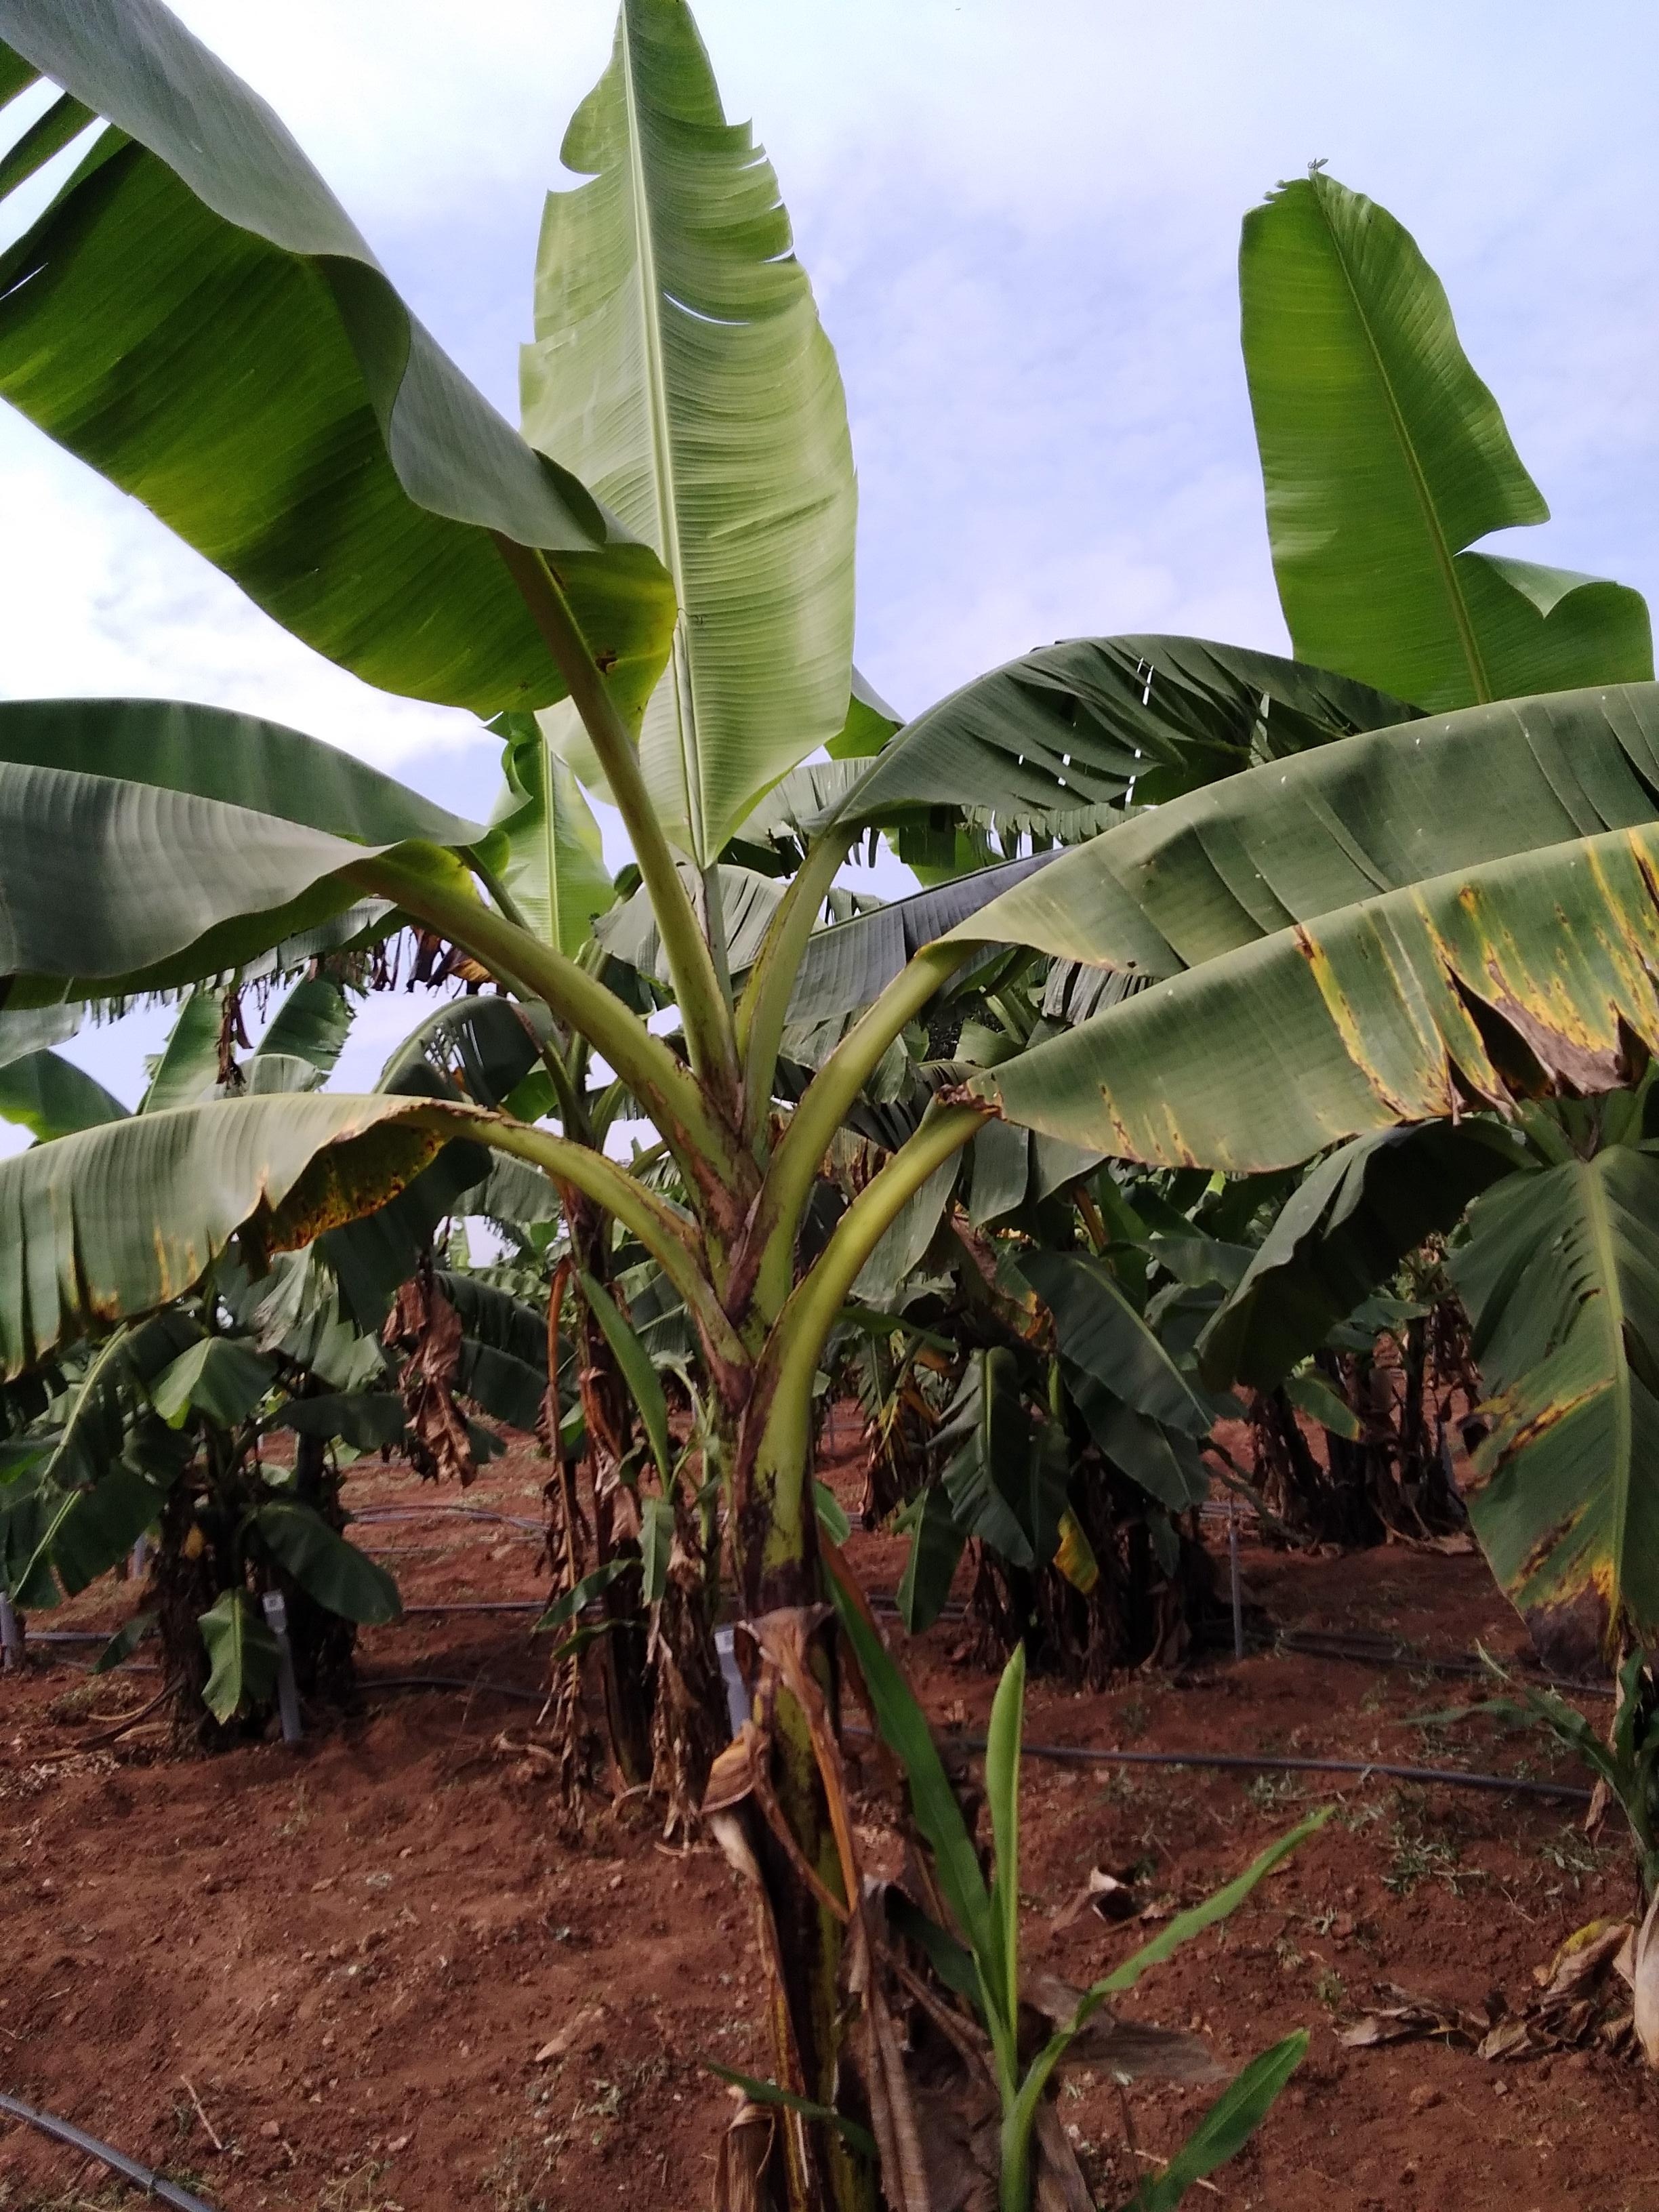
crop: banana
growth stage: vegetative
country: Uganda
